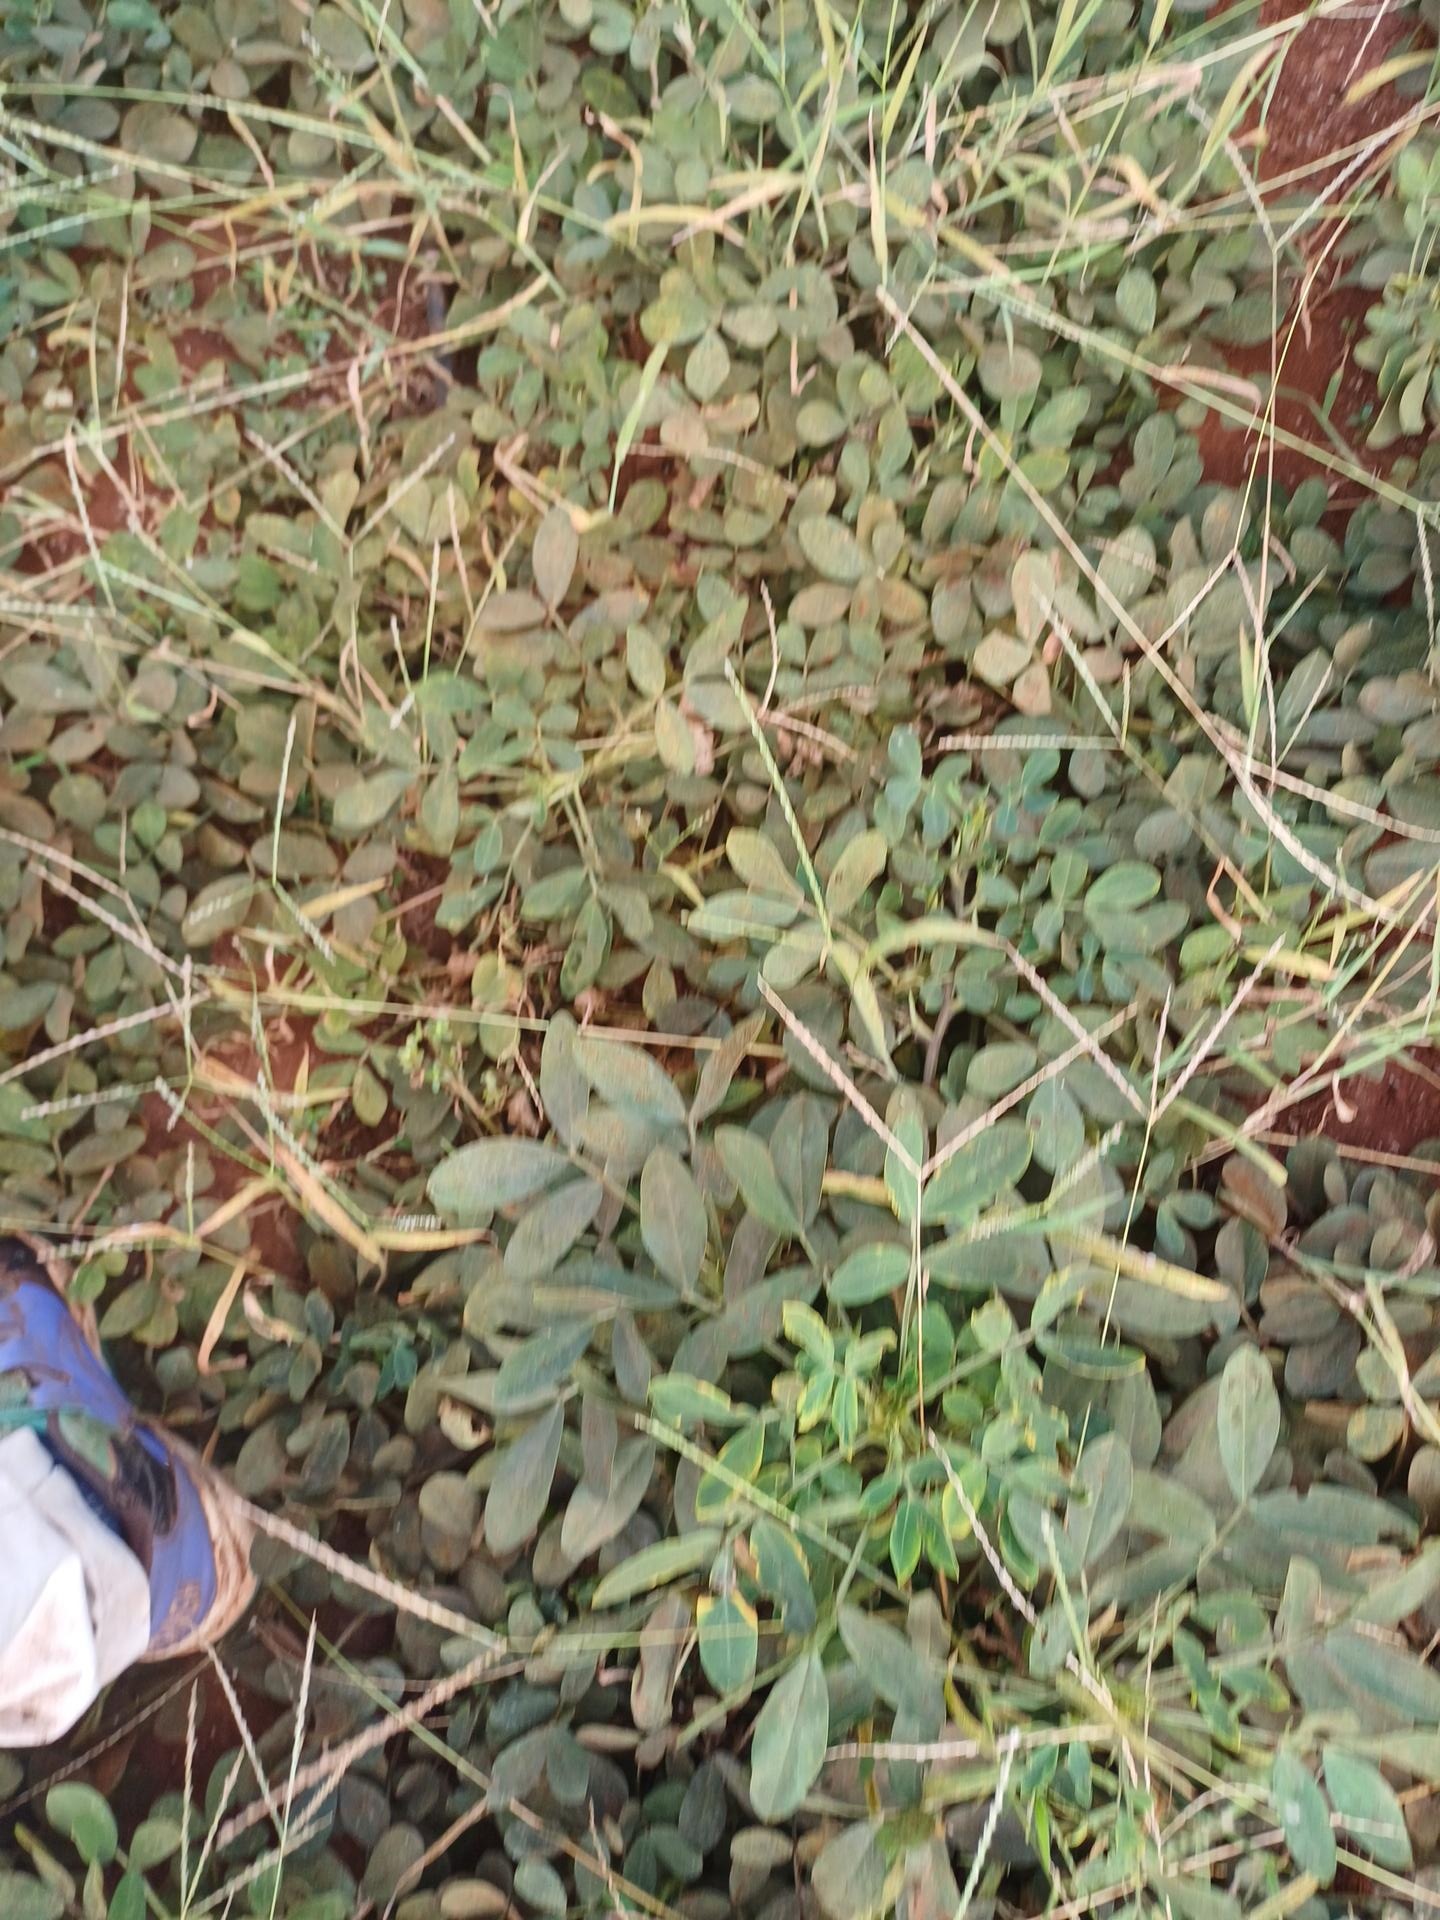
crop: groundnut
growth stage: maturity
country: Kenya
